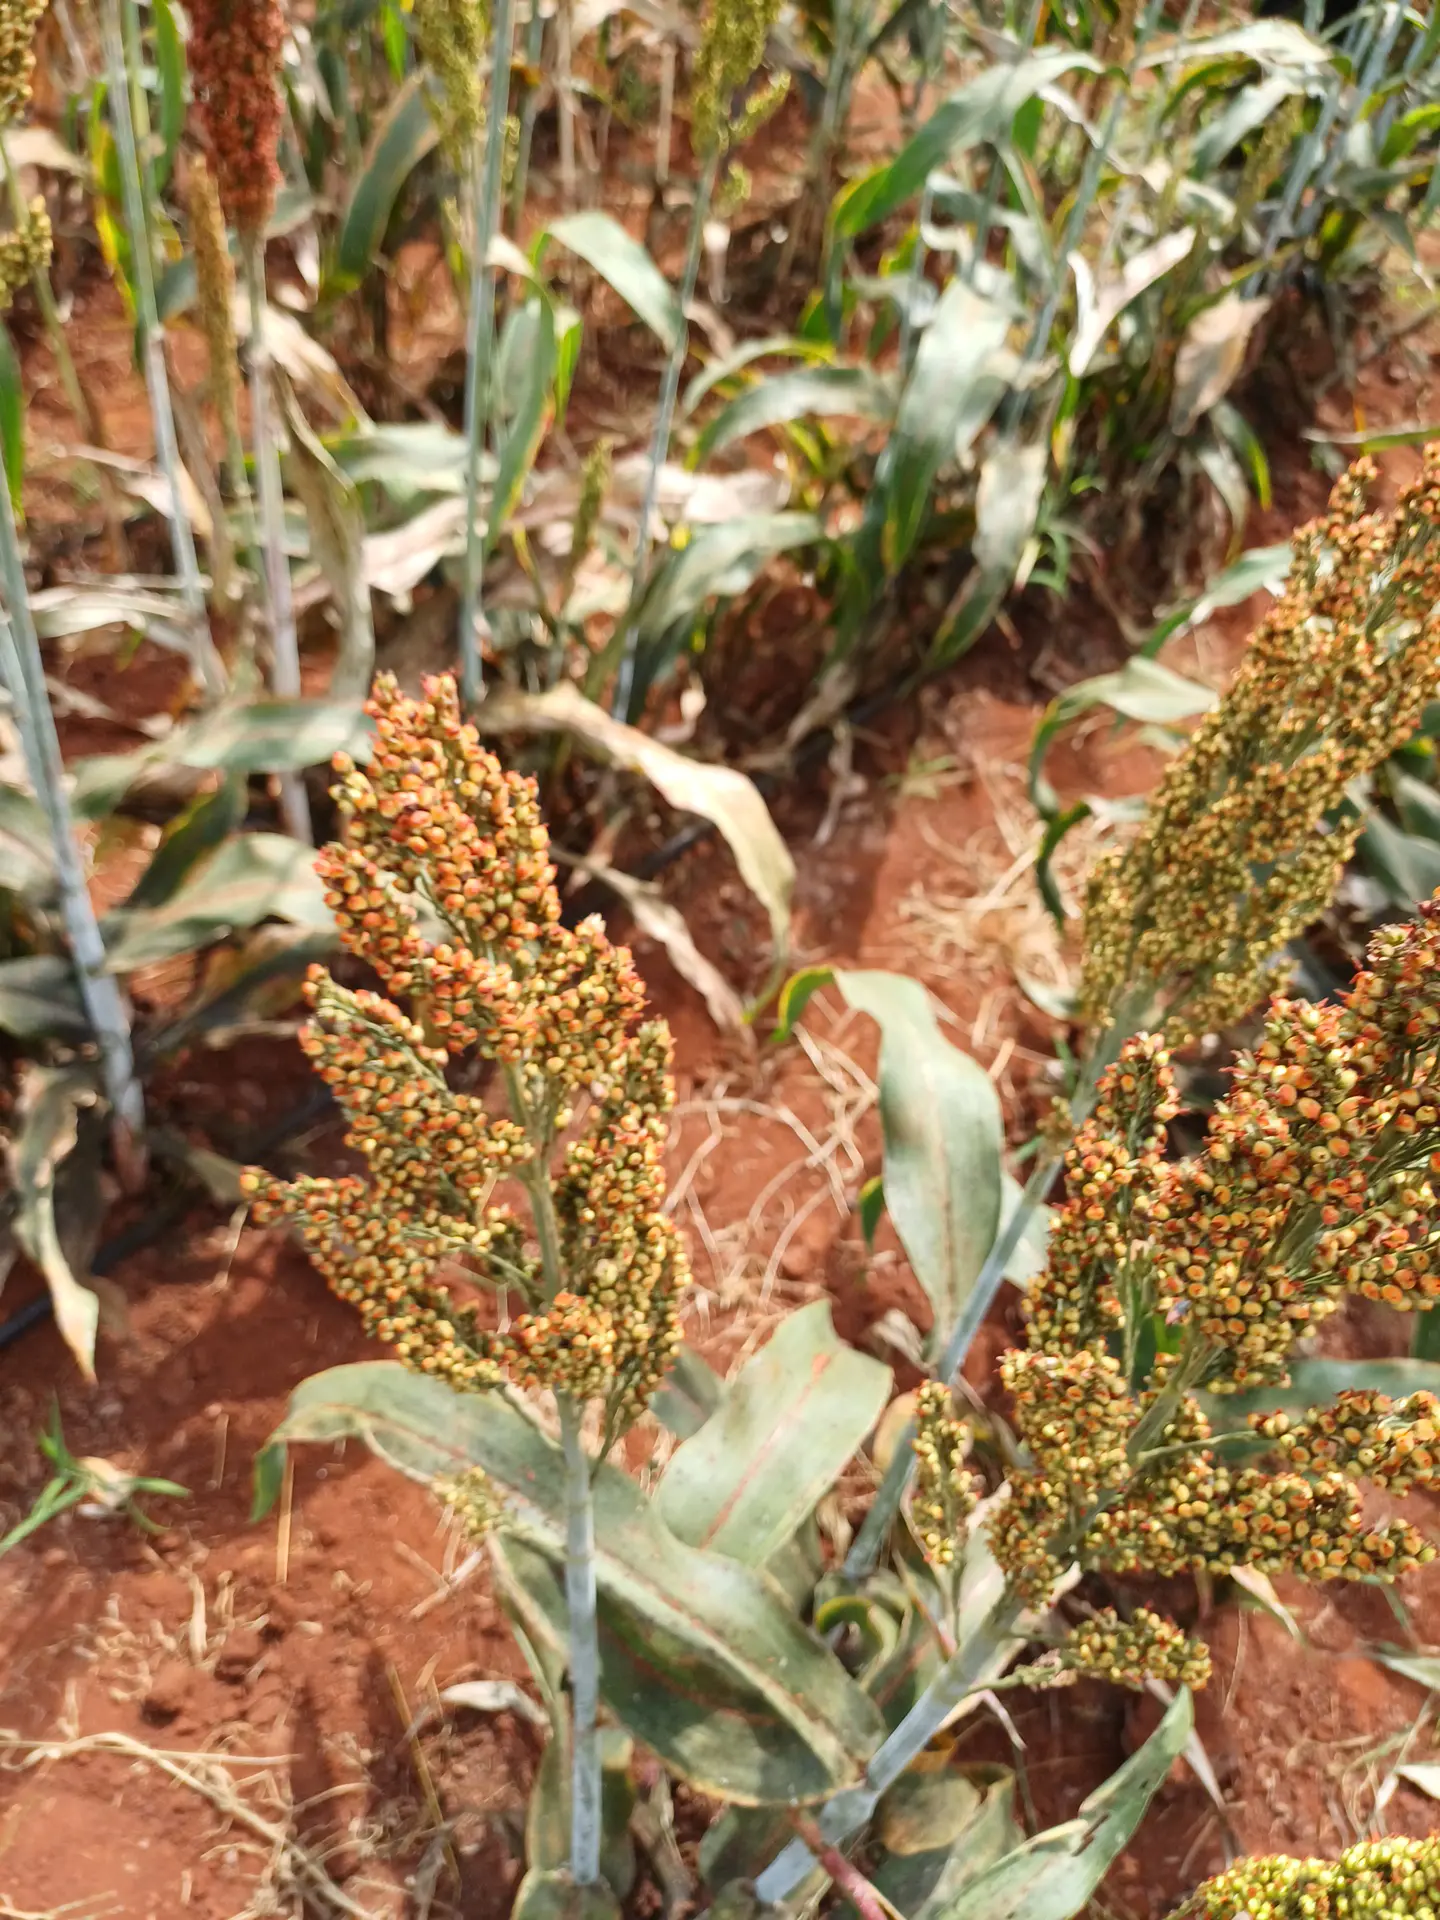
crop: sorghum
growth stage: filling grain
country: Kenya
